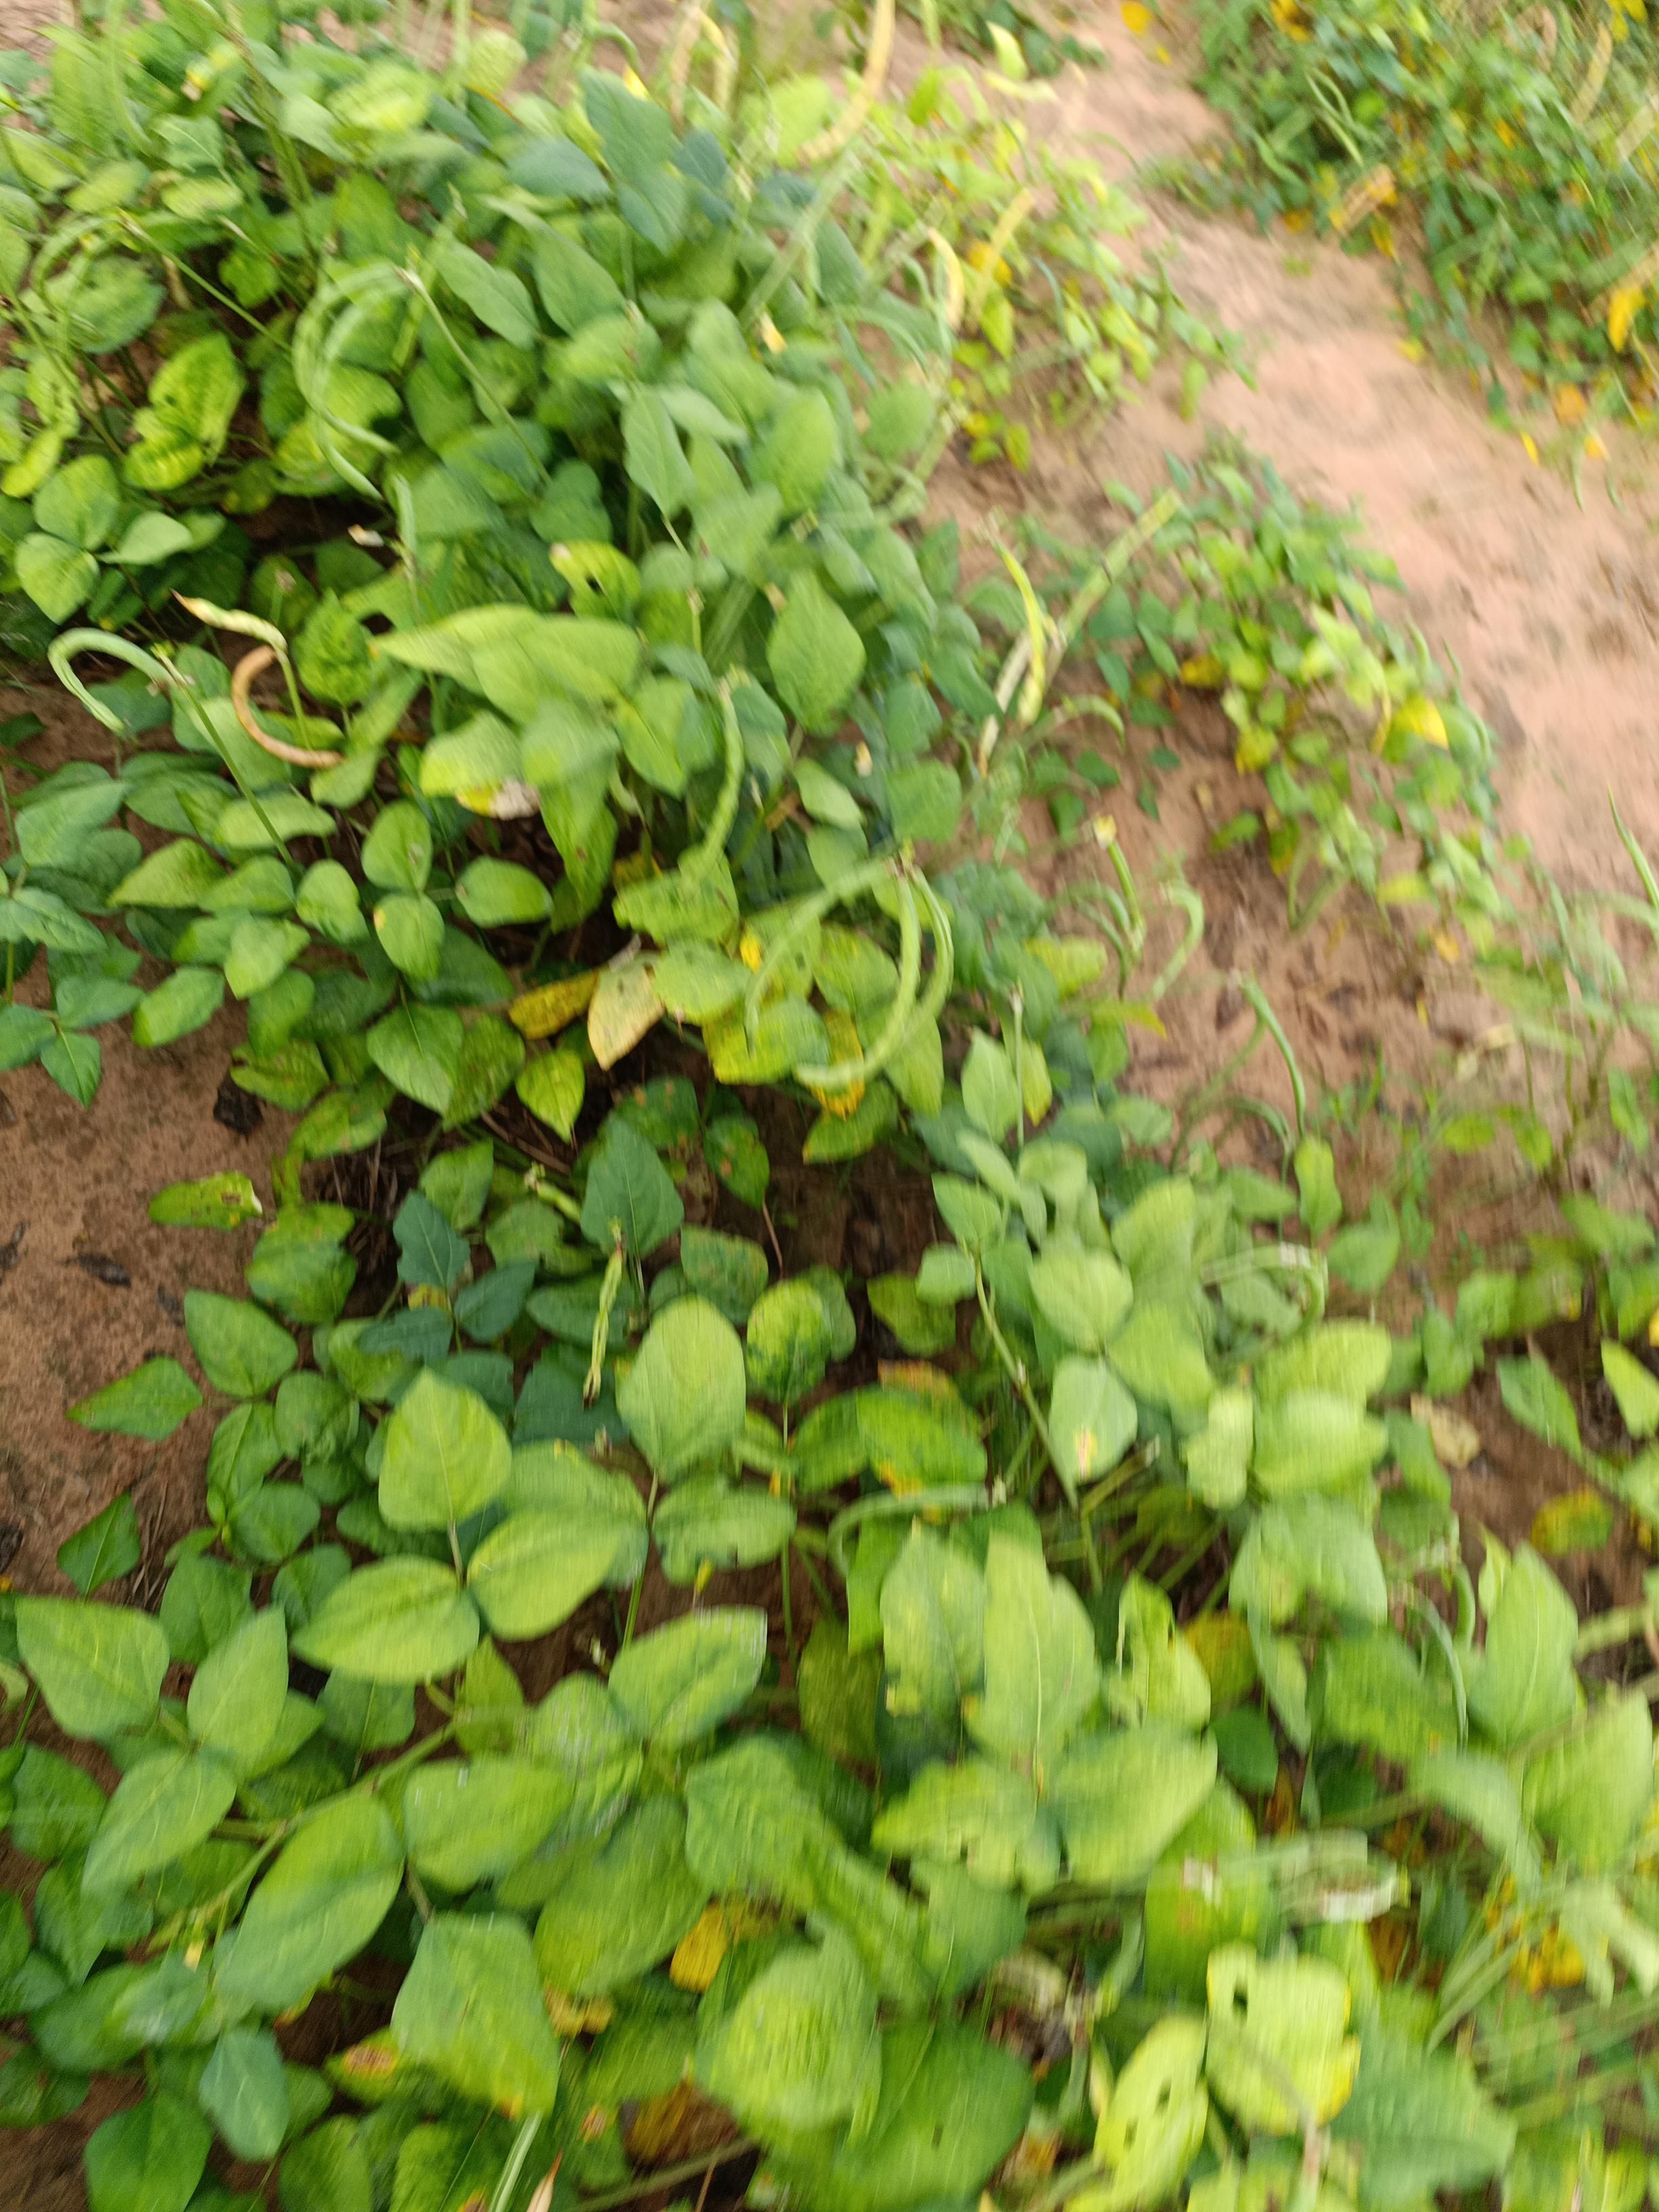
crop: cowpea
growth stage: maturity
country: Nigeria
